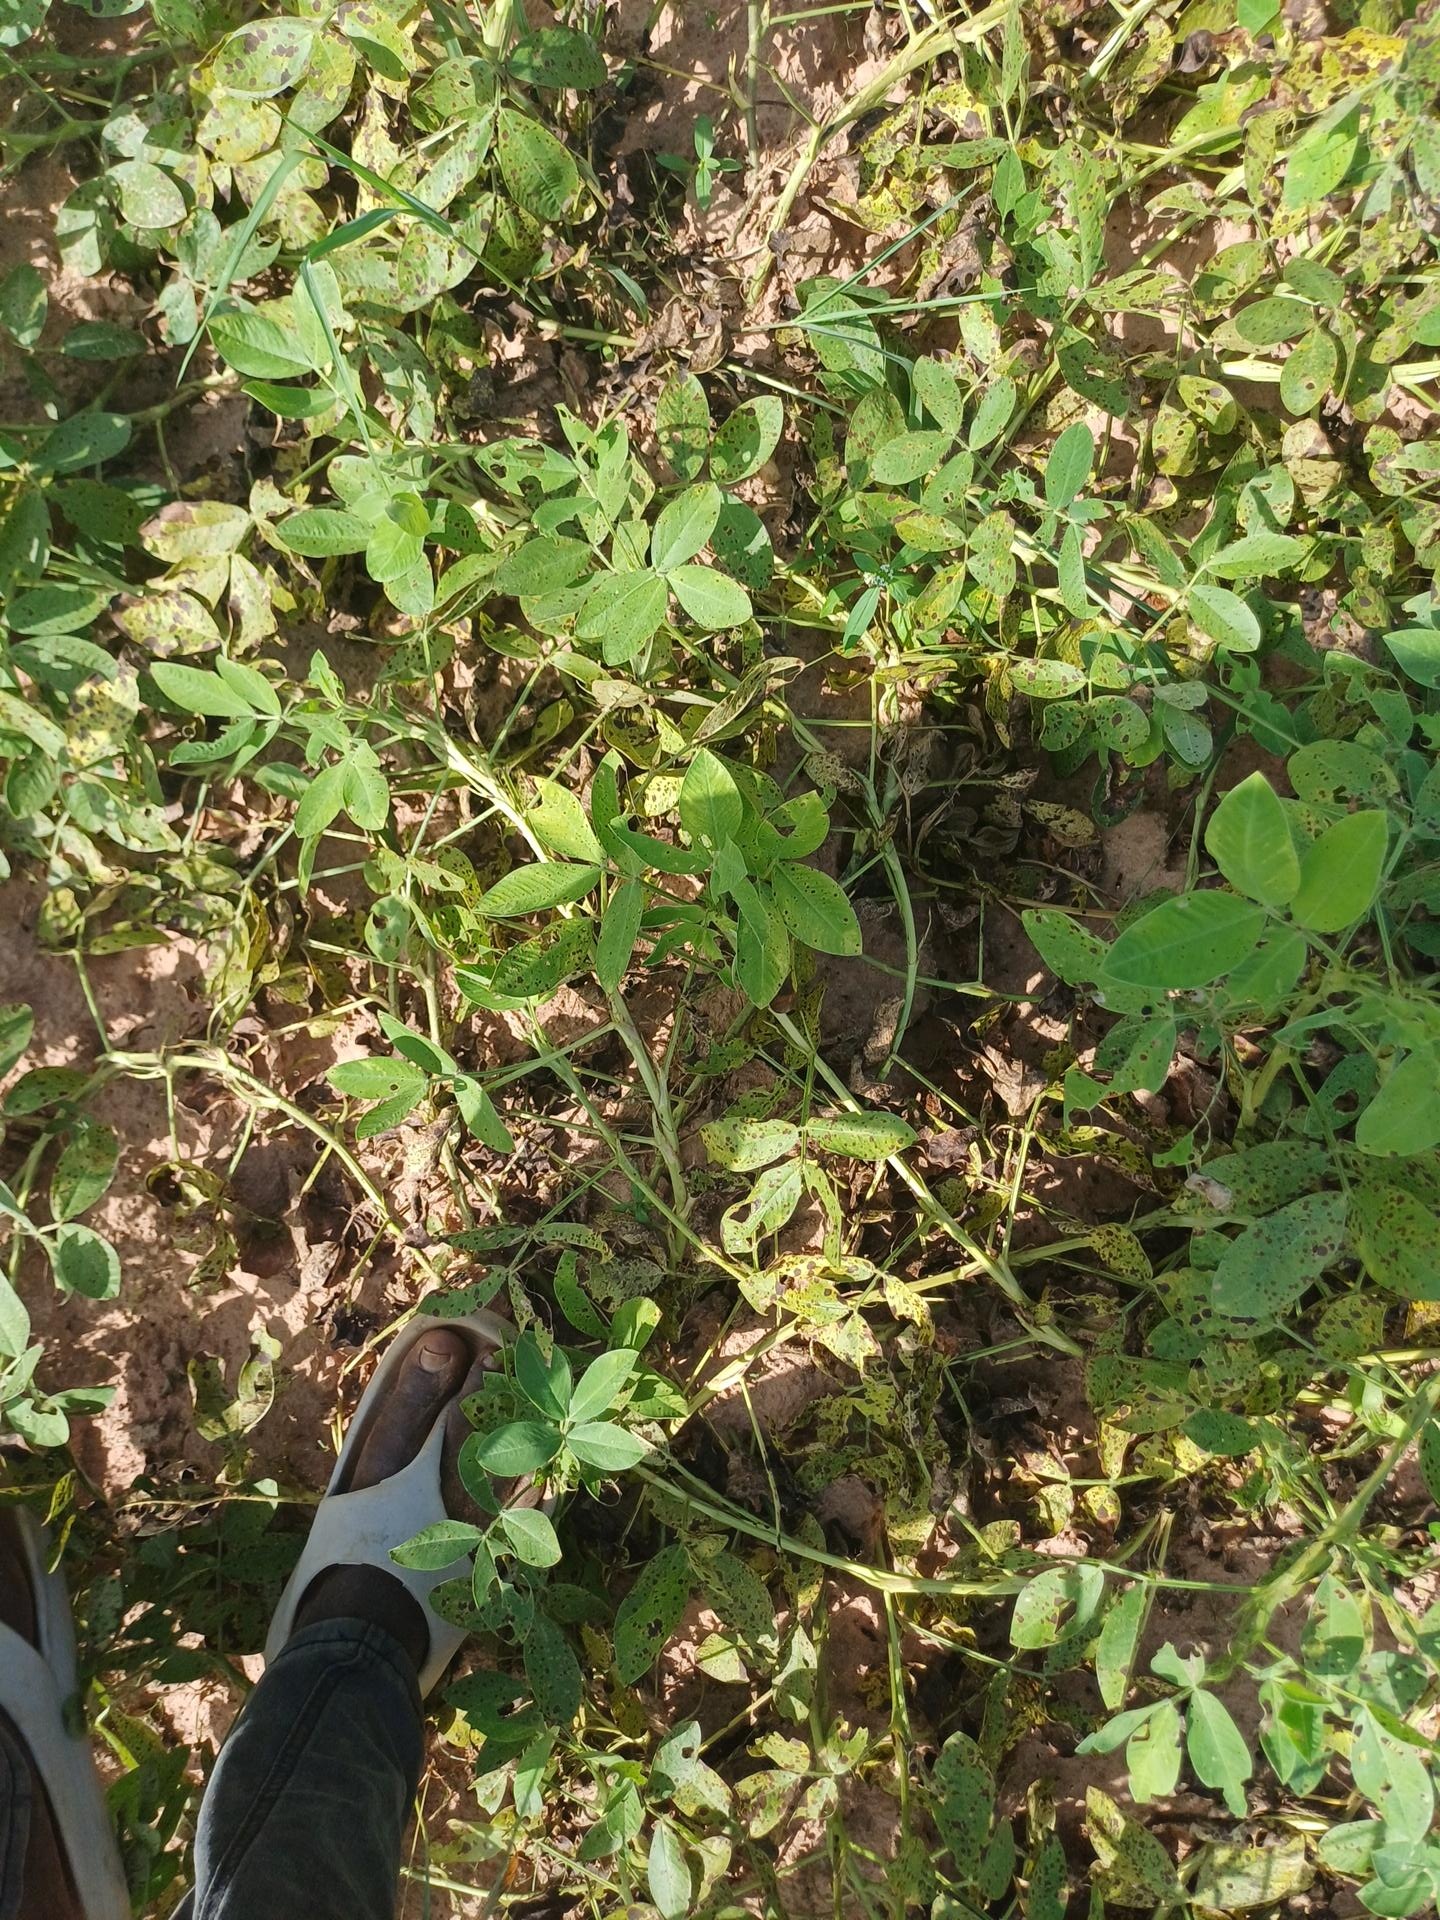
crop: groundnut
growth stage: flowering
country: Senegal
